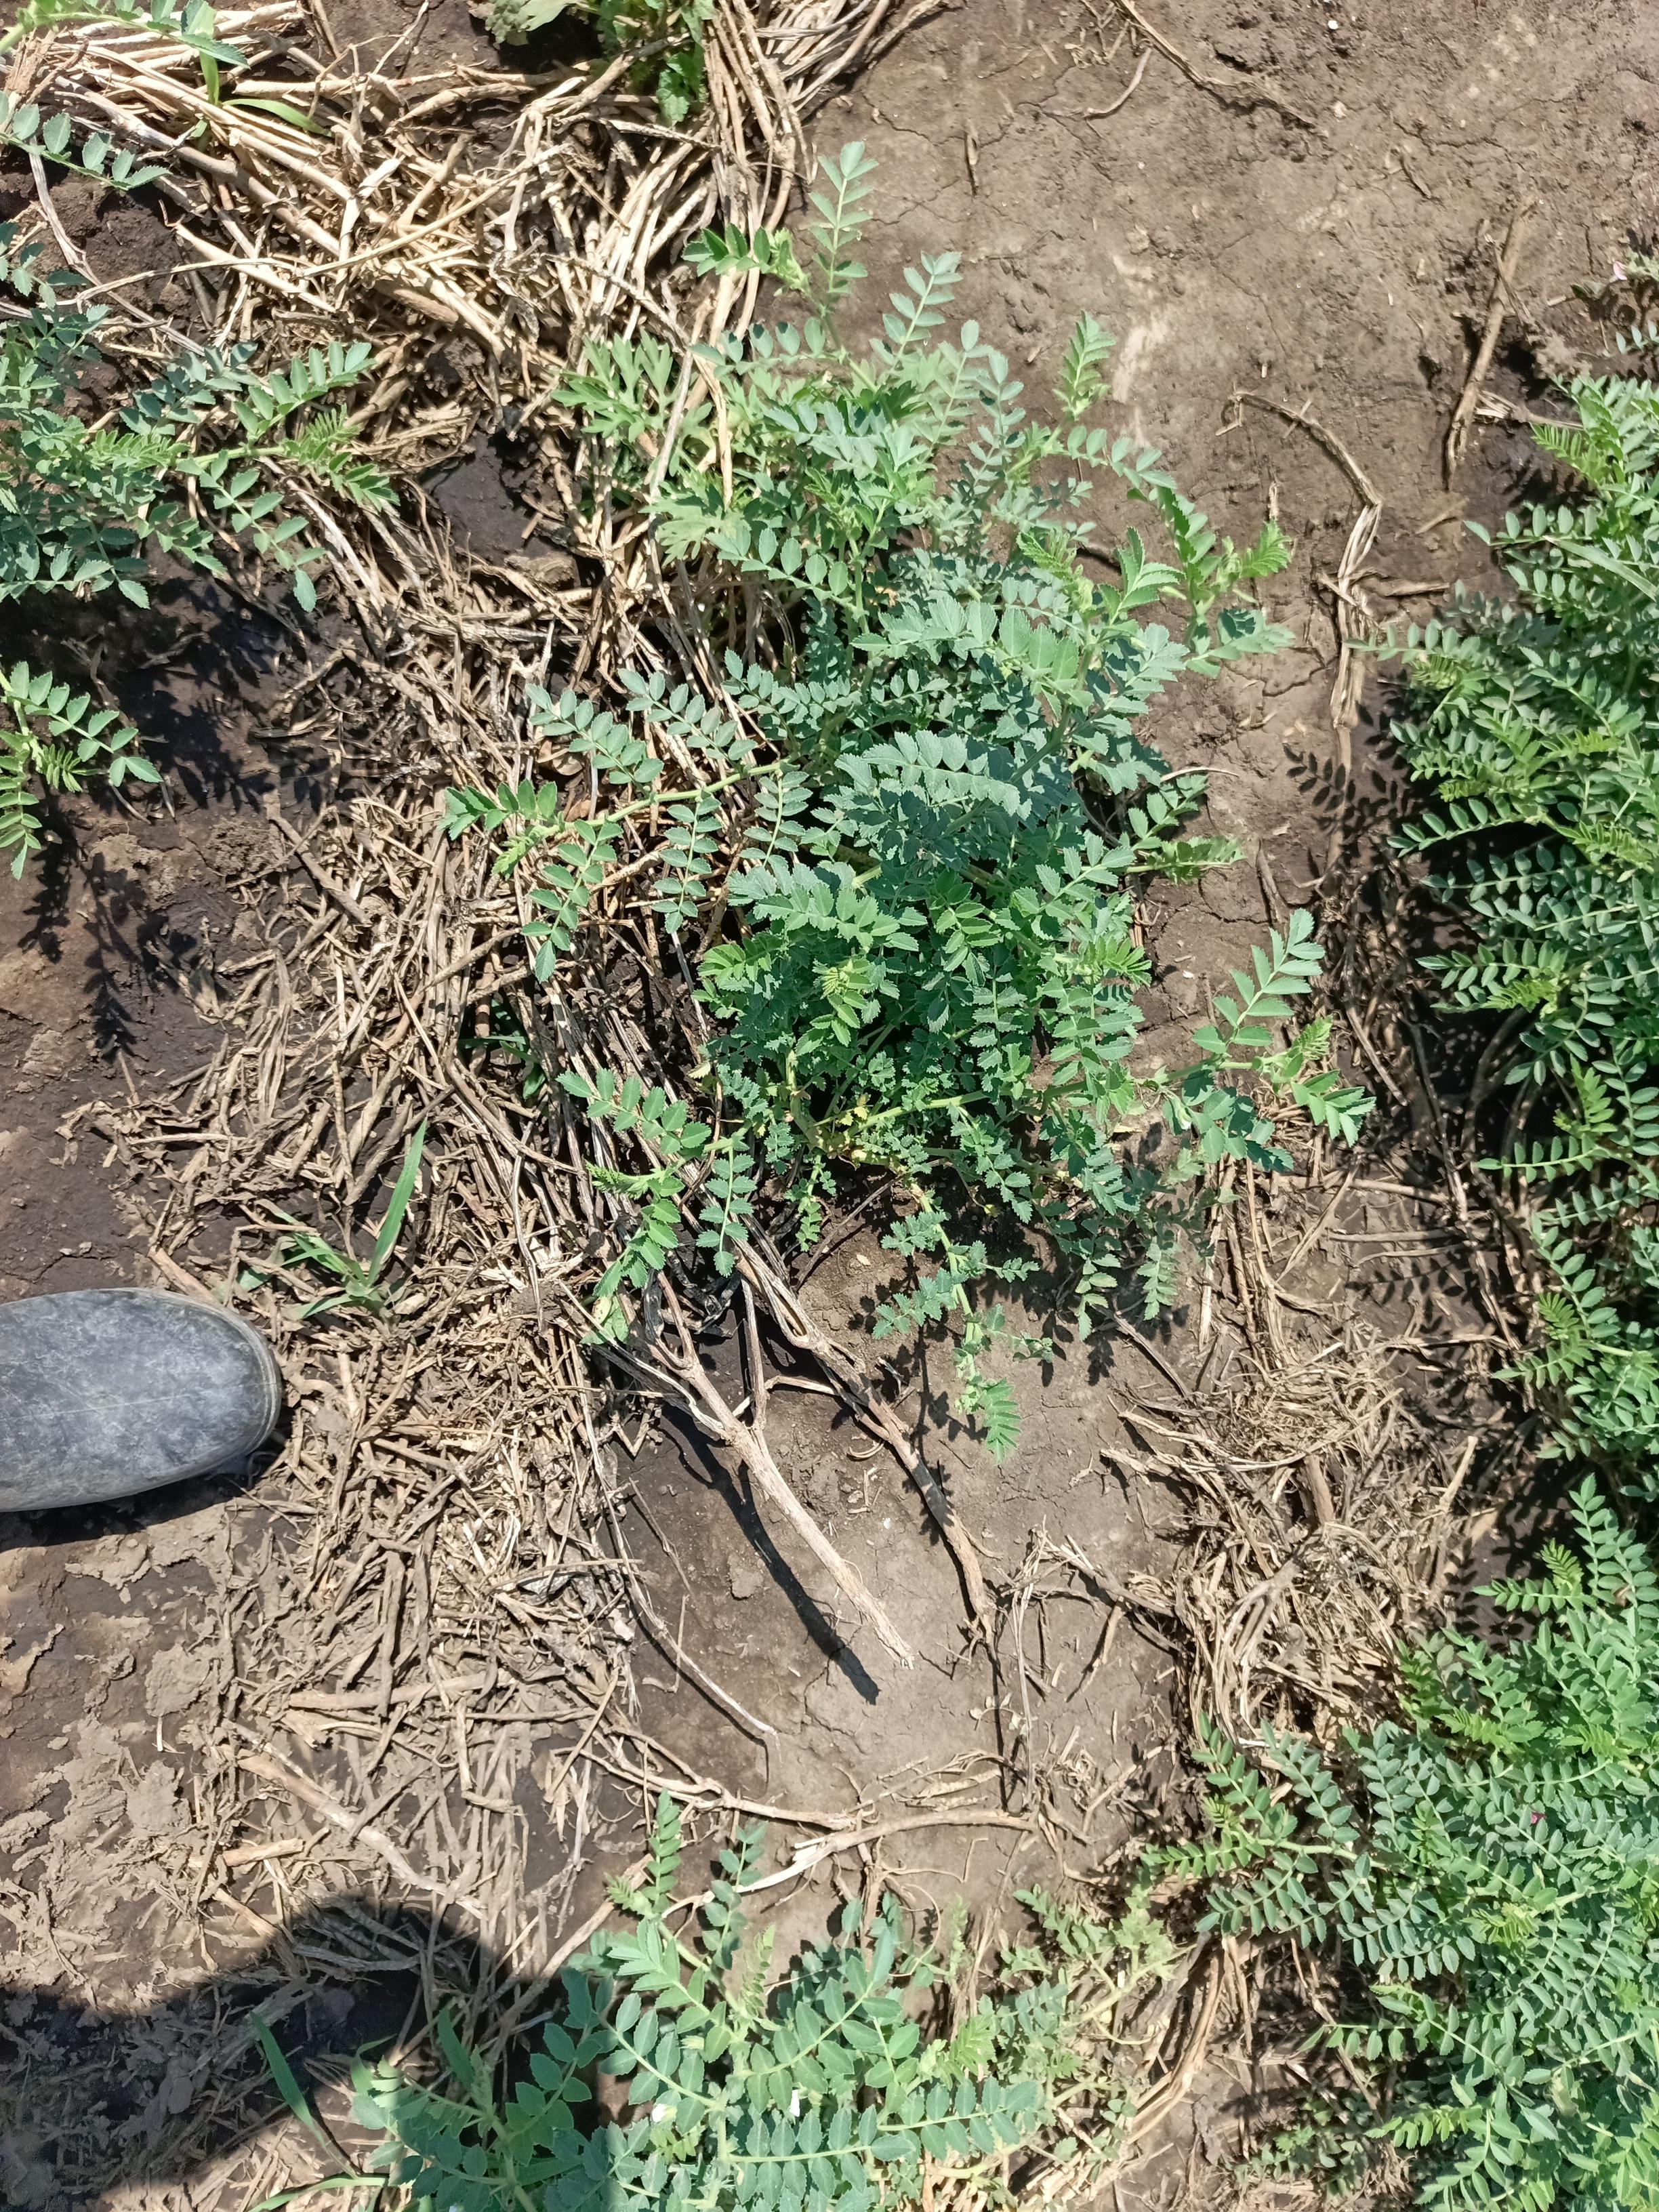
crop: chickpea
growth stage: development pod
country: Tanzania
